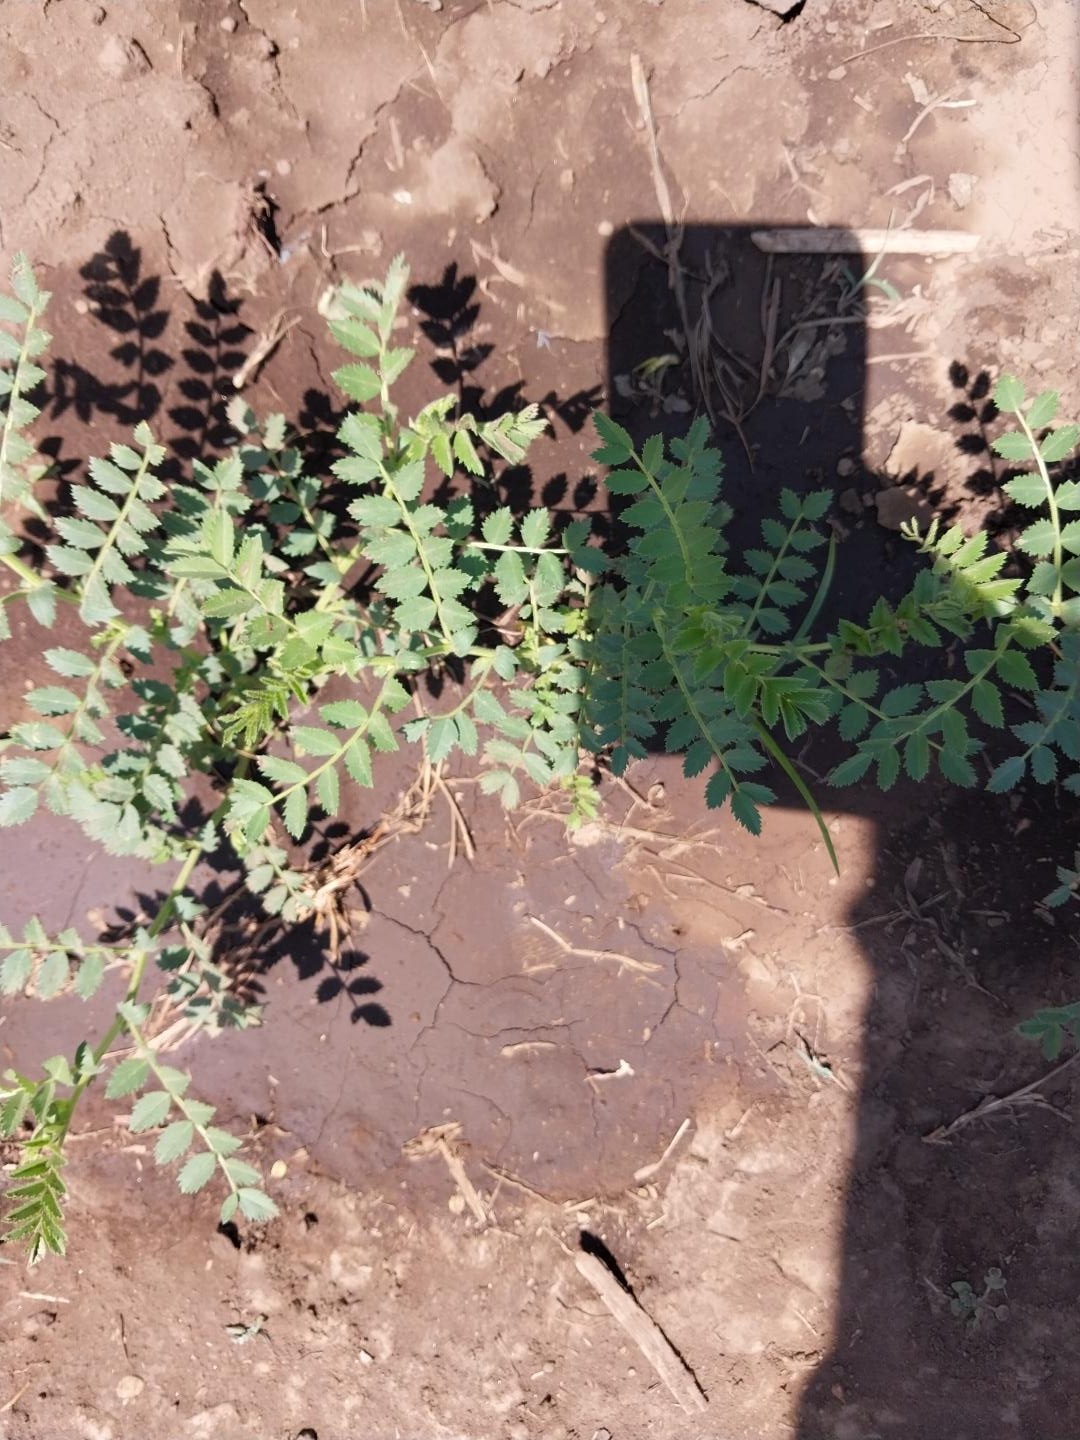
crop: chickpea
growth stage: vegetative
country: Tanzania
